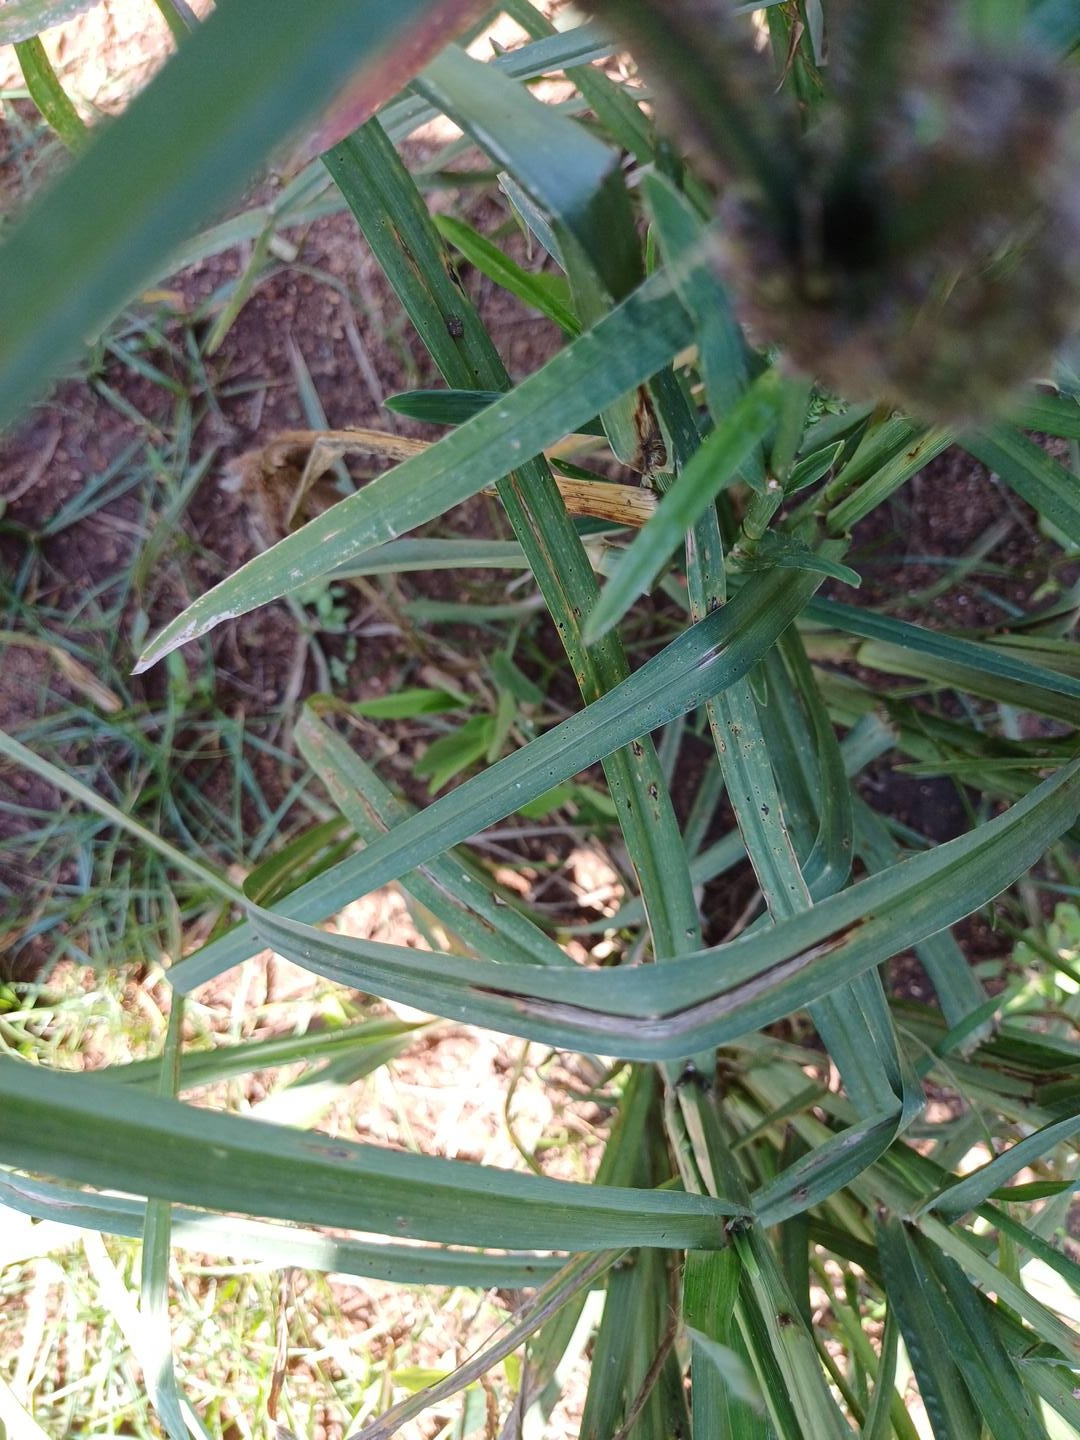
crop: finger millet
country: Kenya
